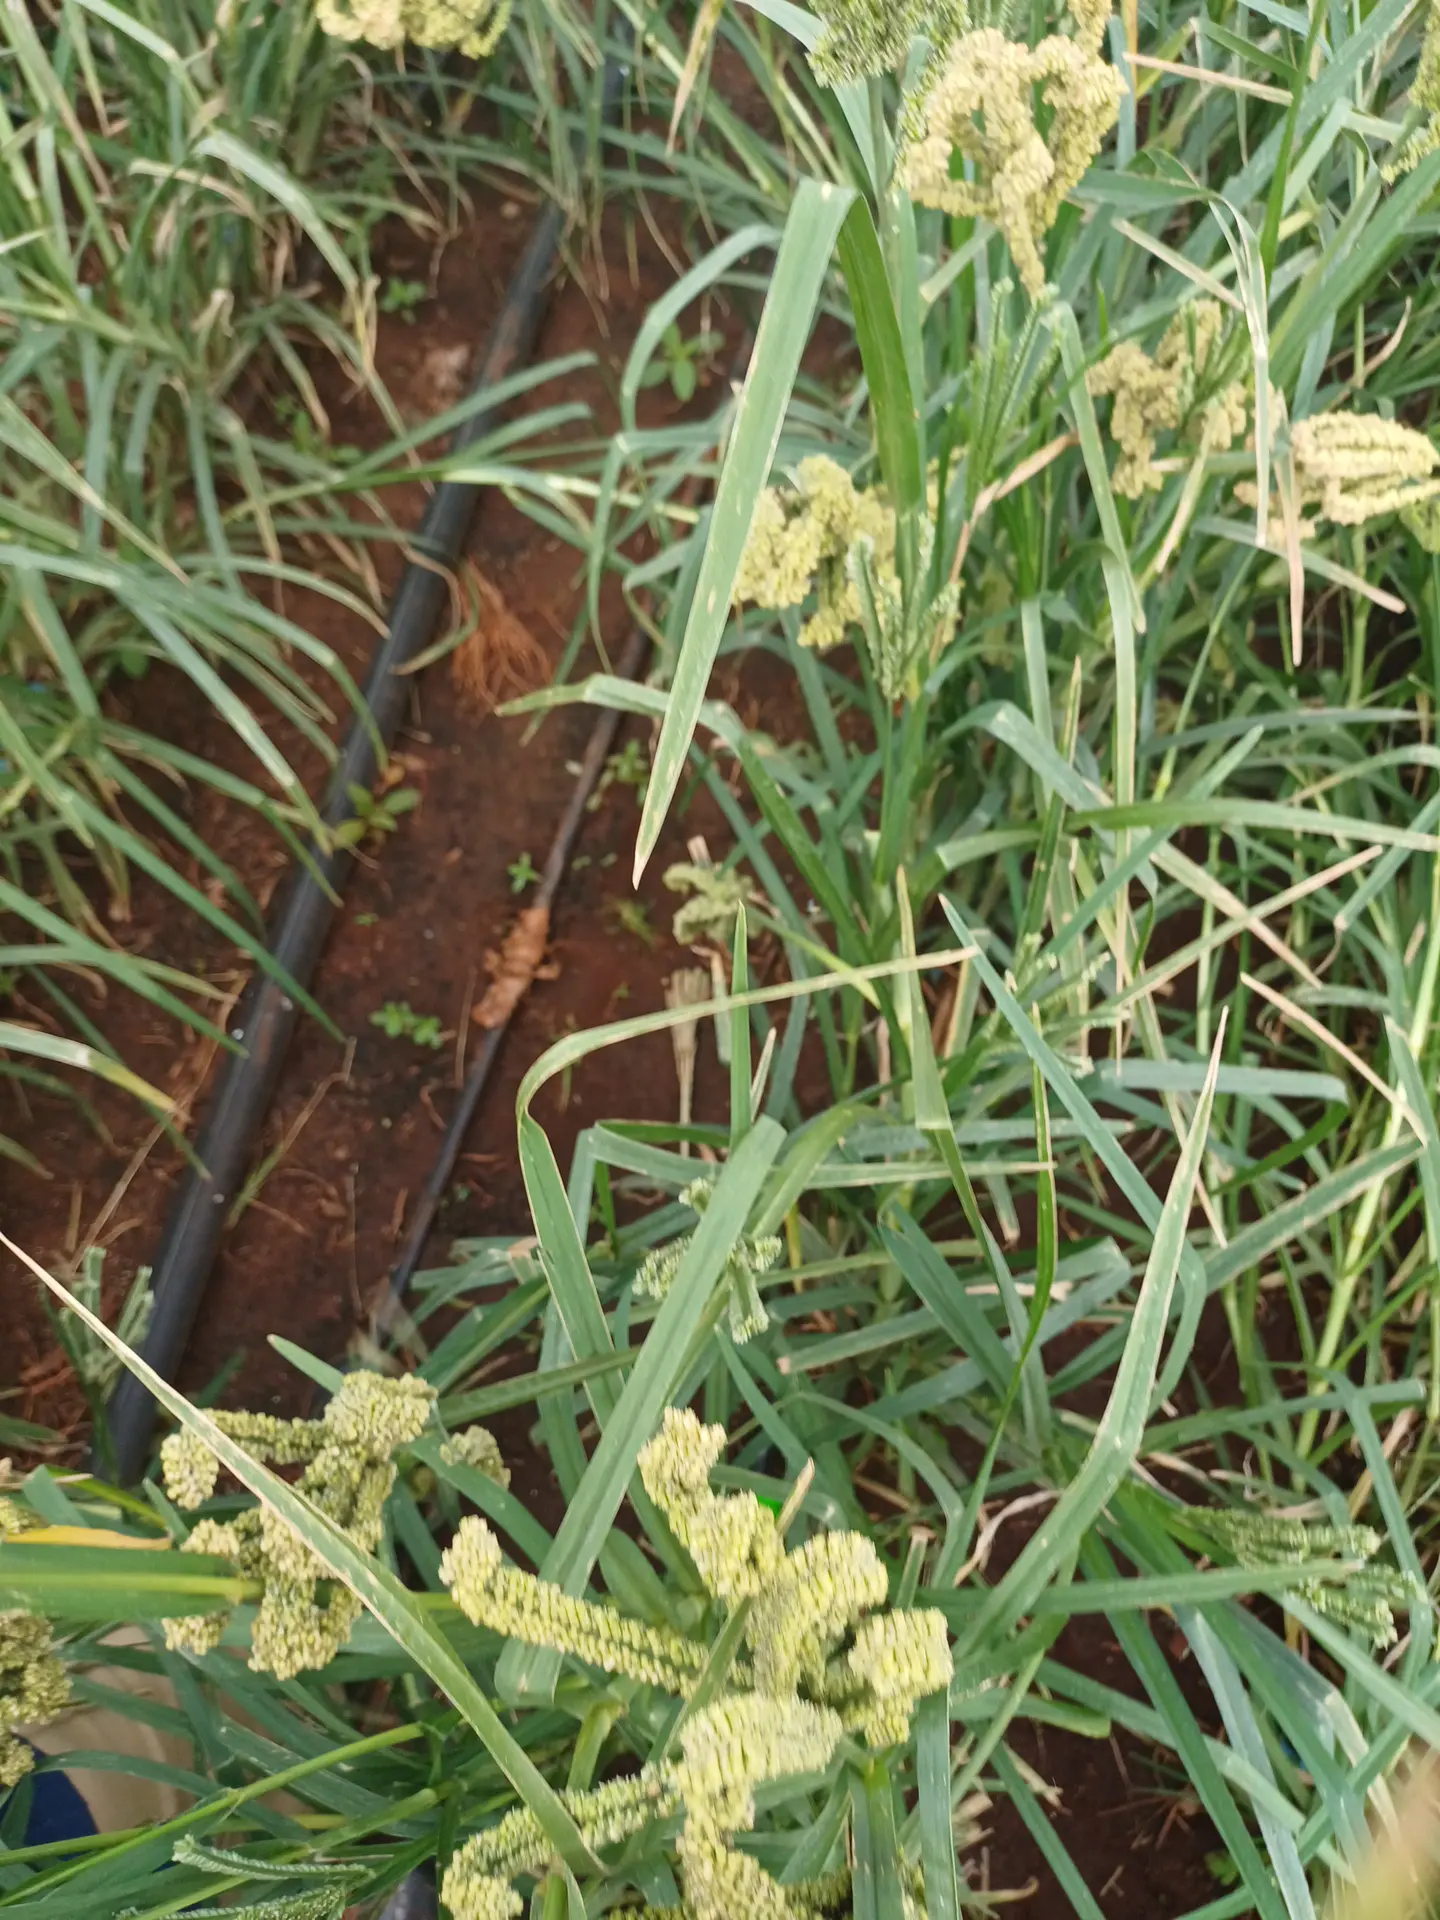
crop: finger millet
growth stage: filling grain
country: Kenya
